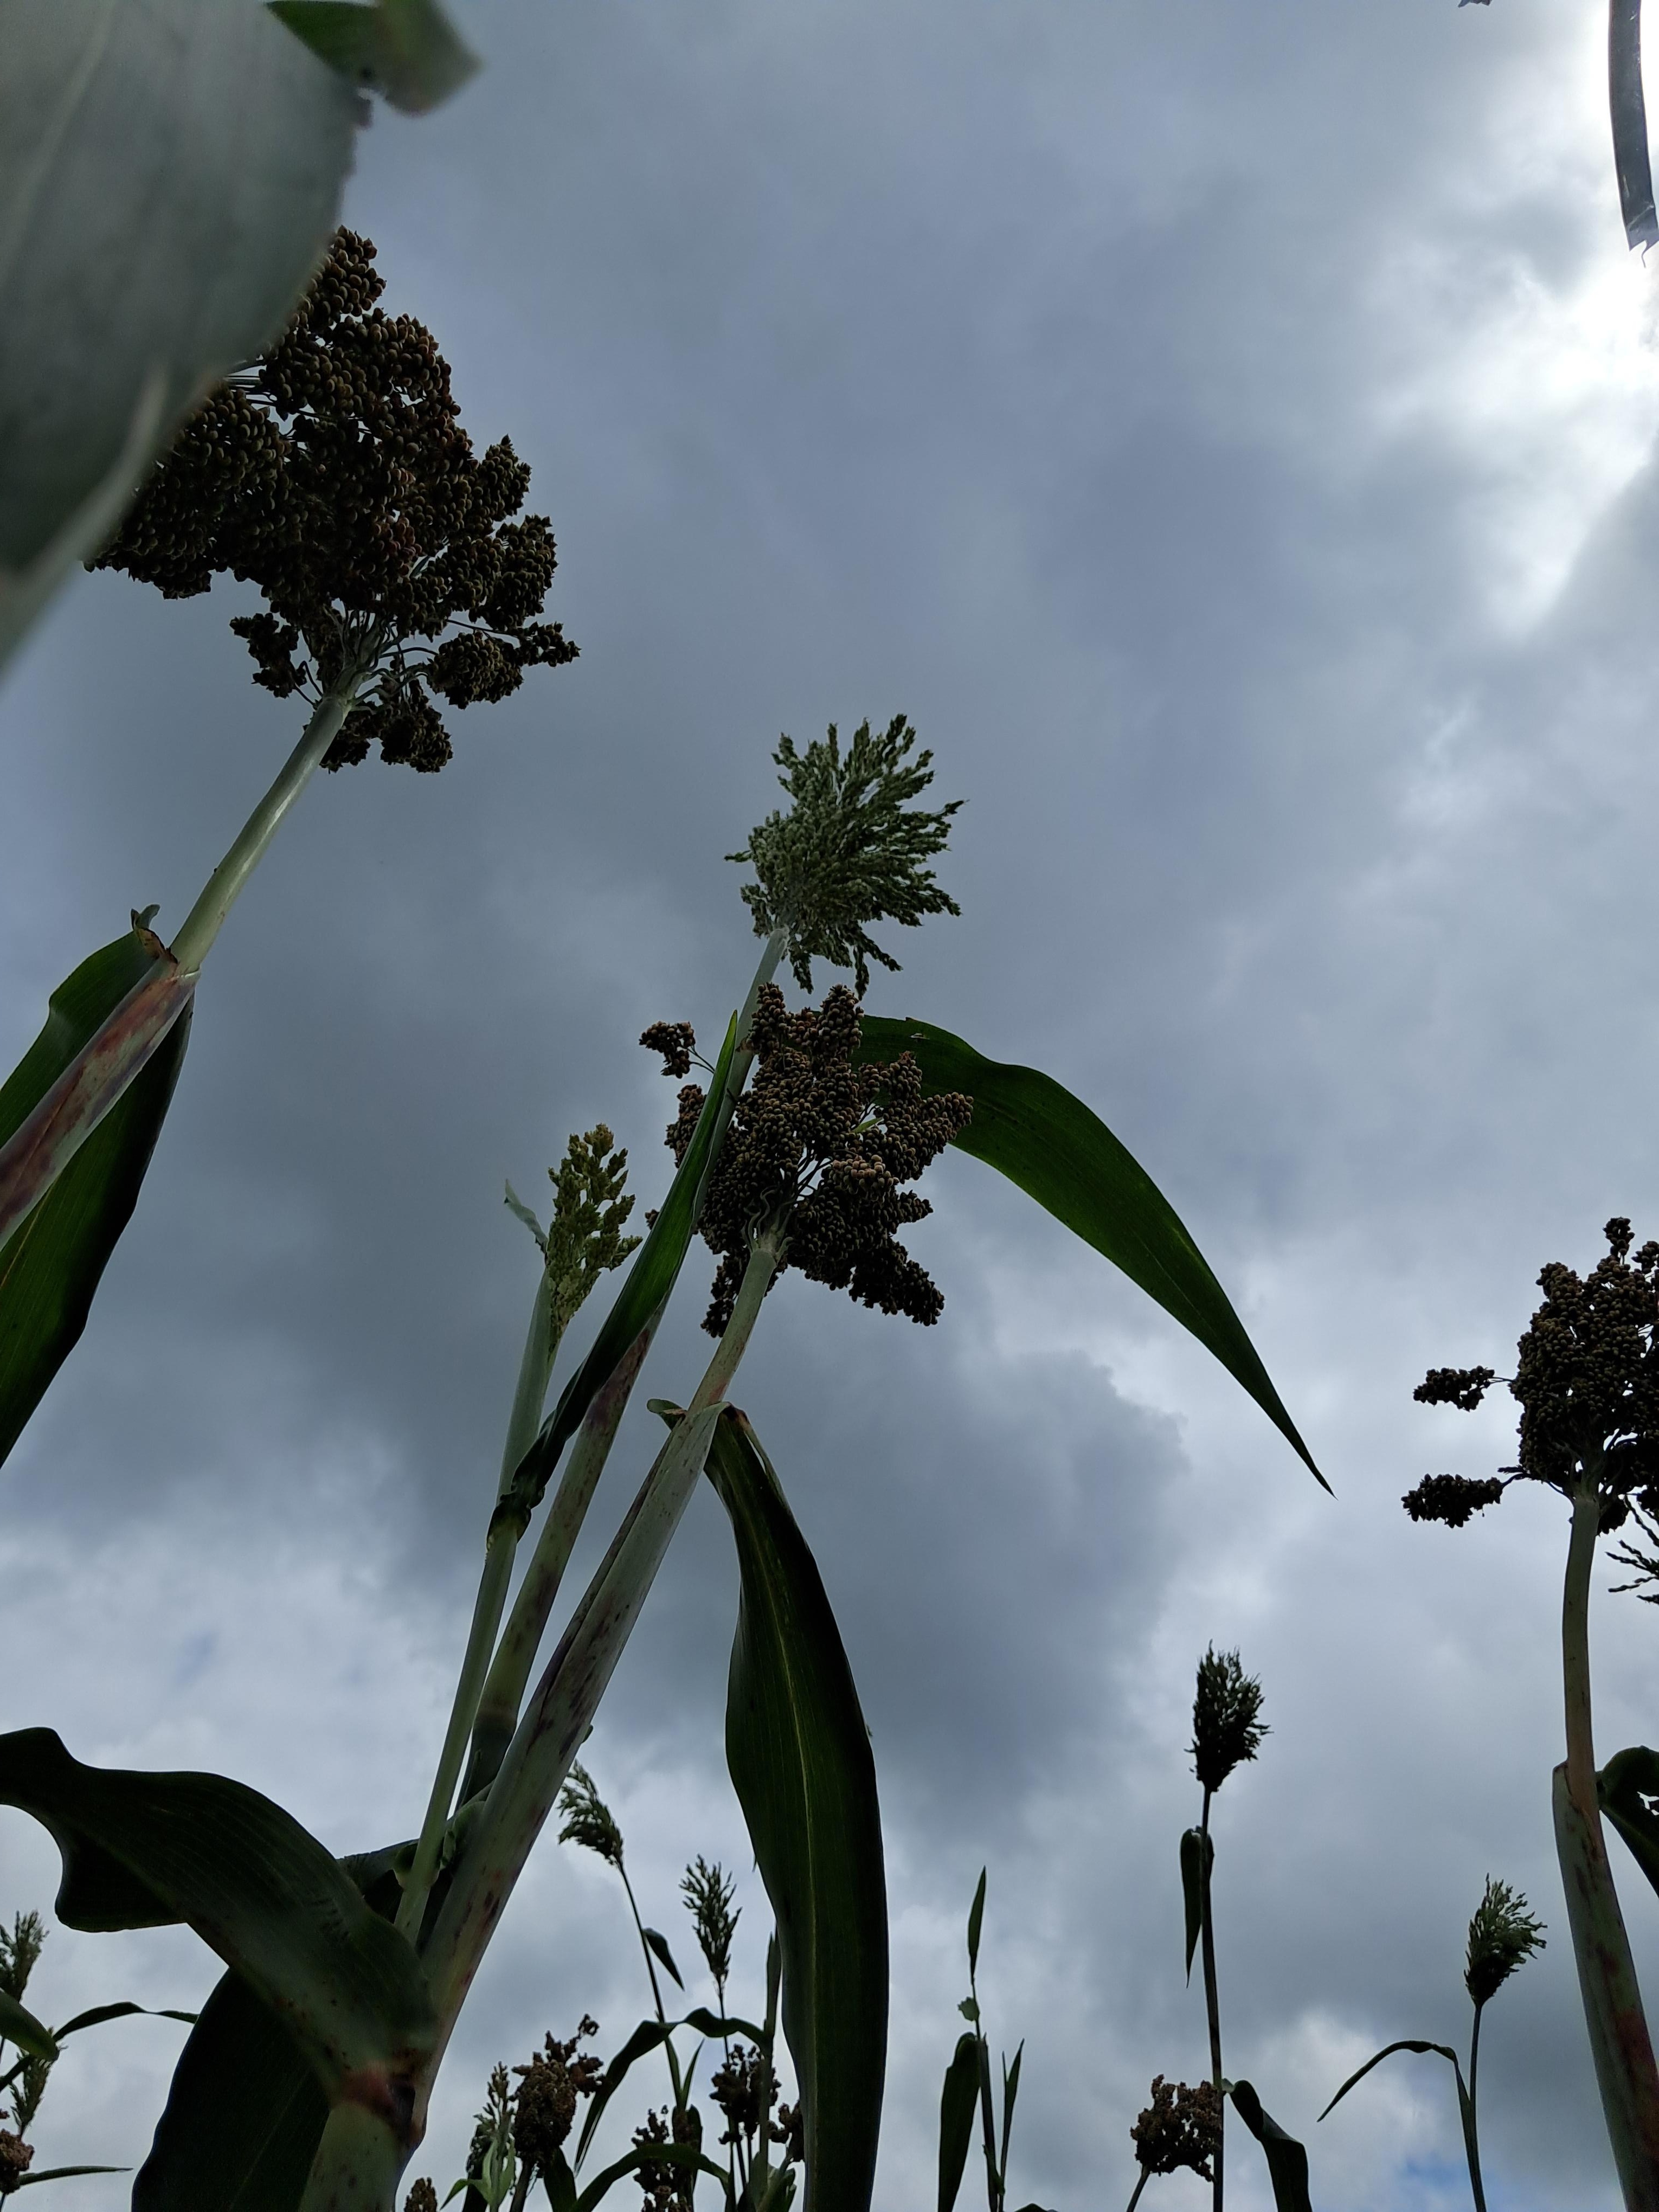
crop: sorghum
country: Tanzania
